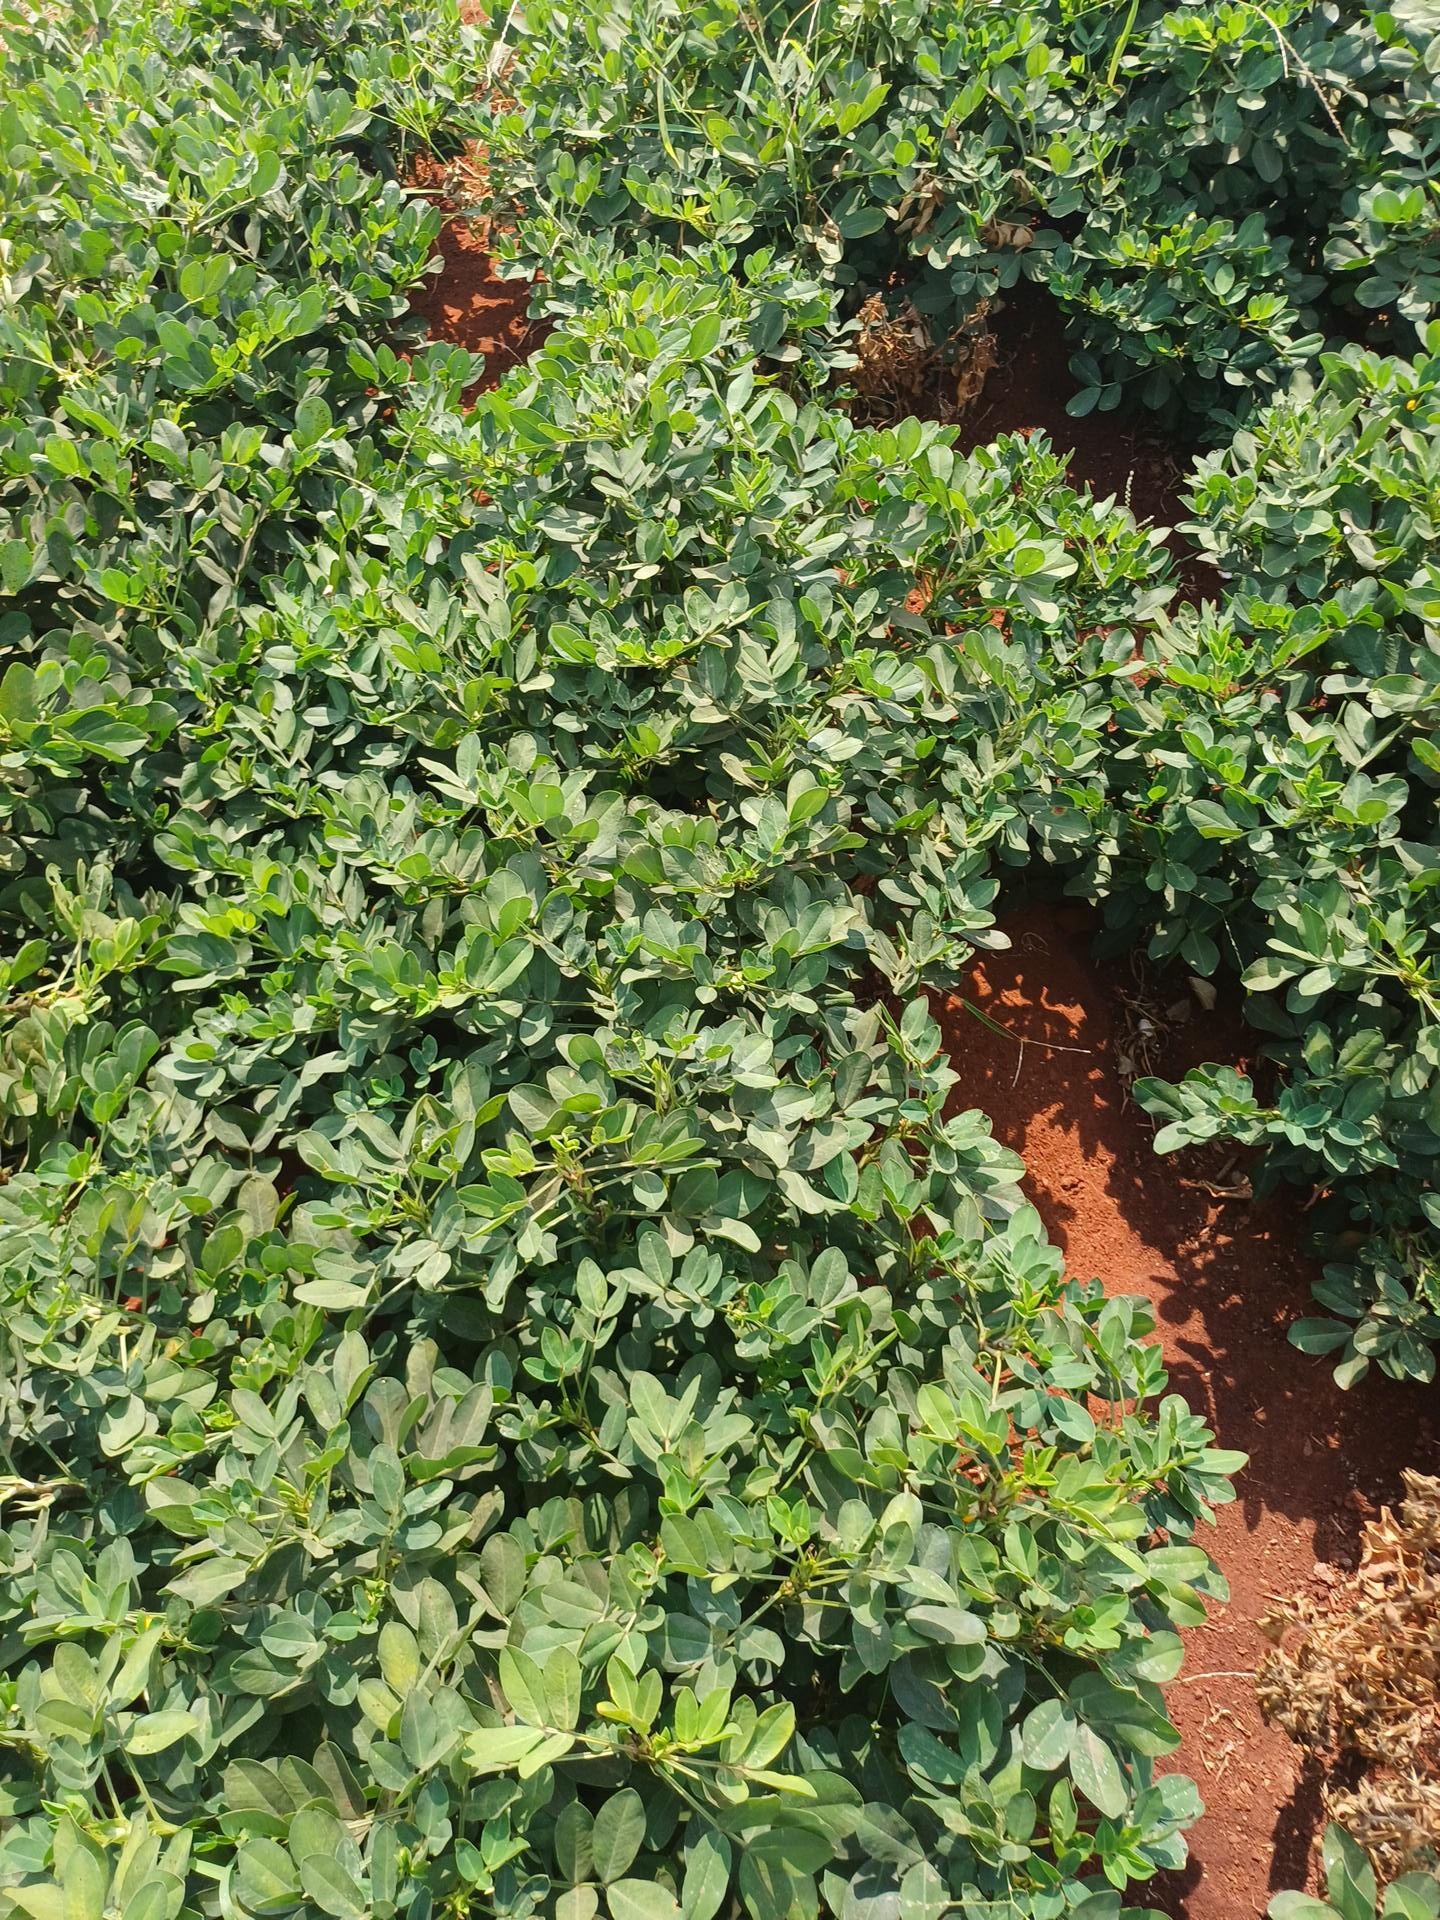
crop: groundnut
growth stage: maturity
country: Kenya
